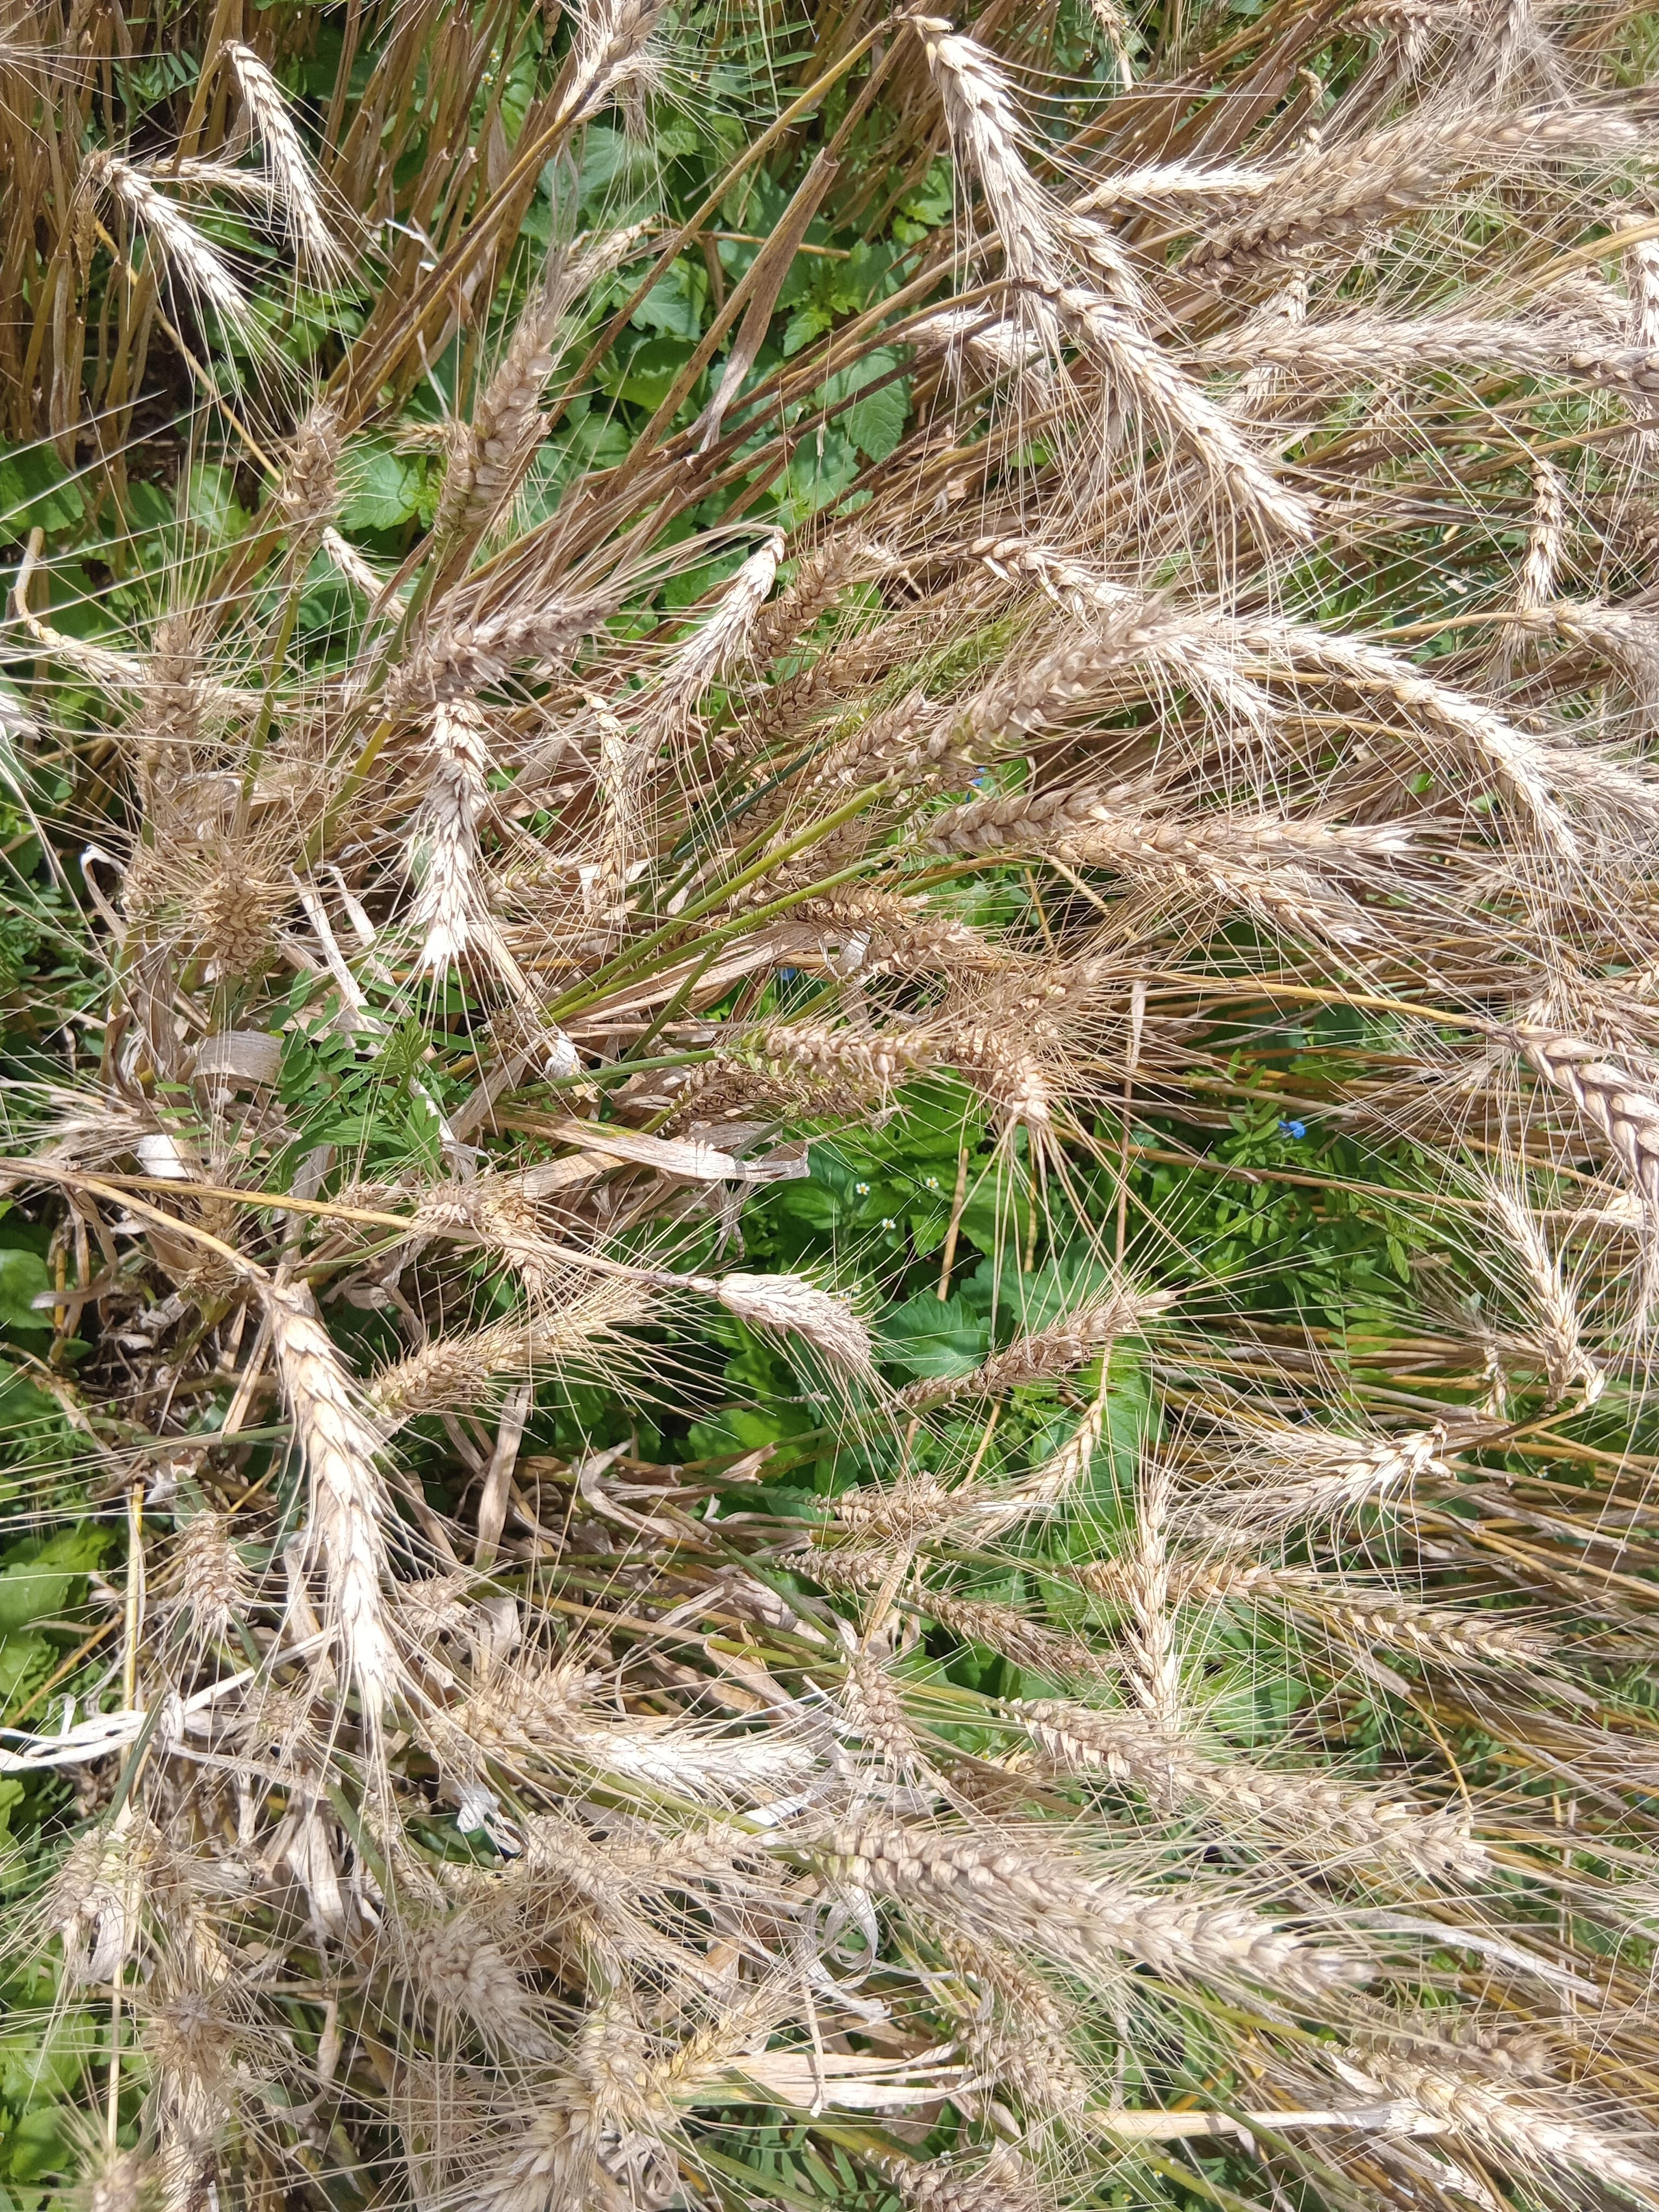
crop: wheat
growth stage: maturity
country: Kenya
